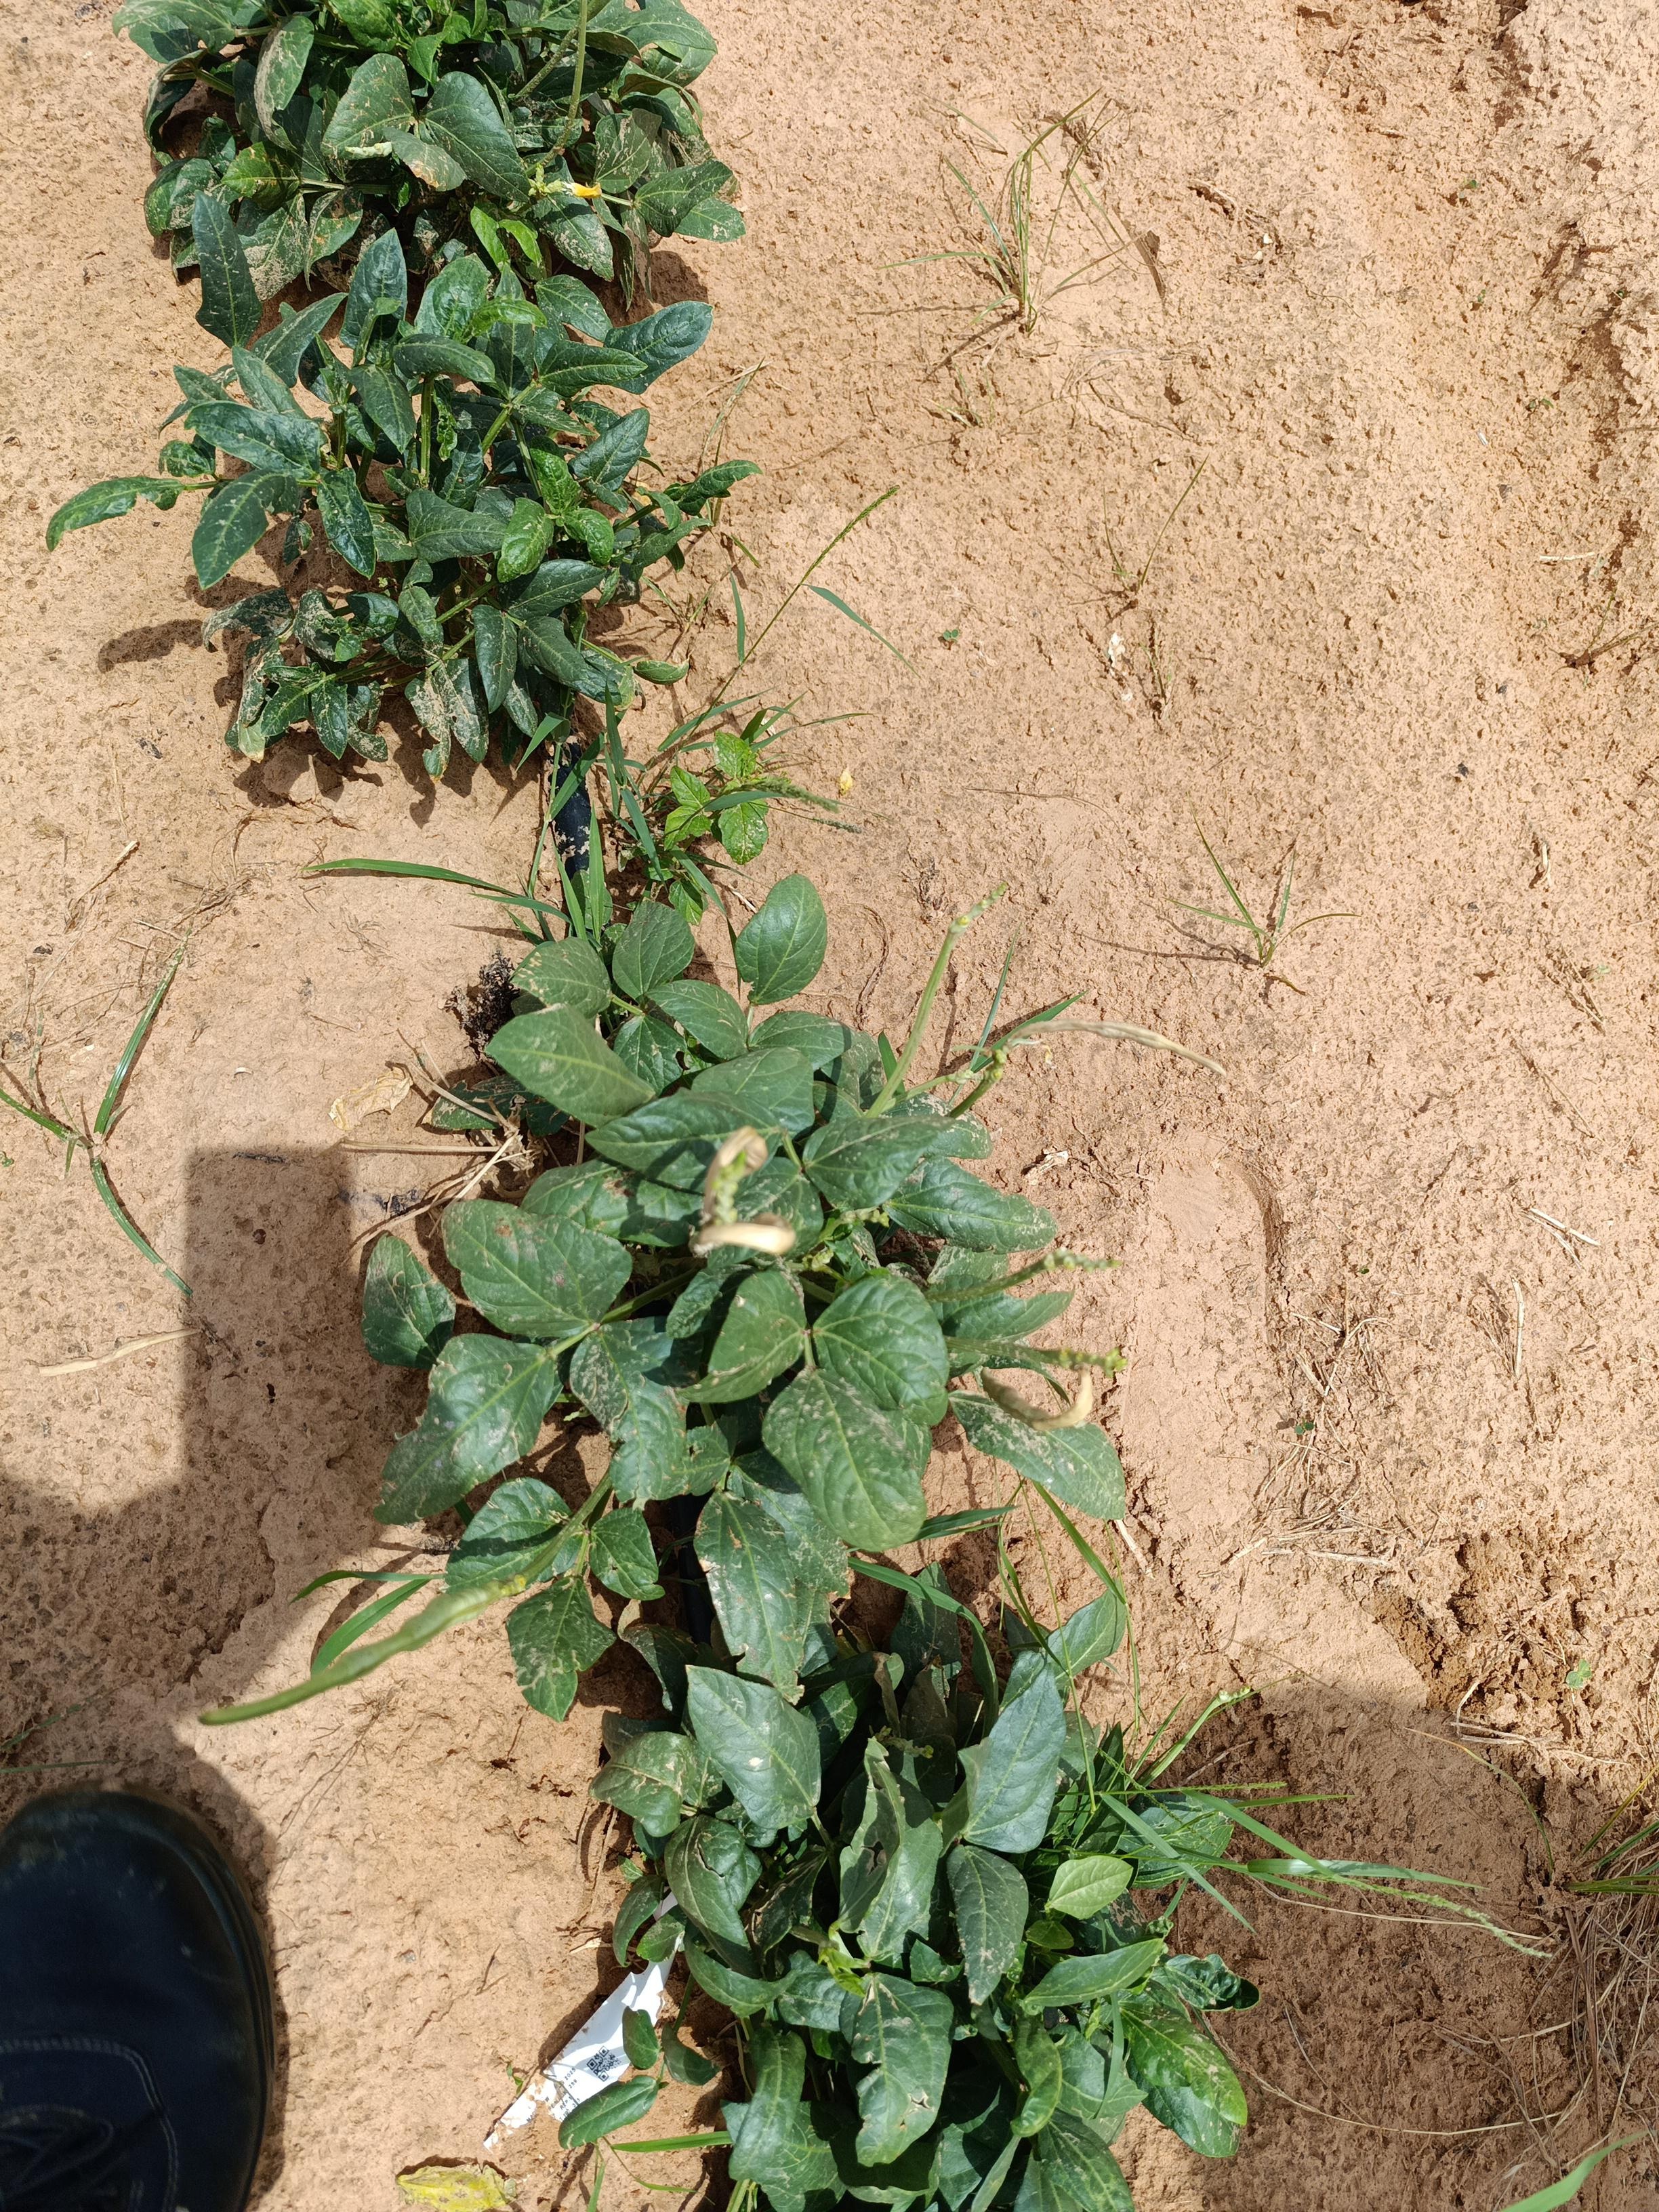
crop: cowpea
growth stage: flowering
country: Nigeria
